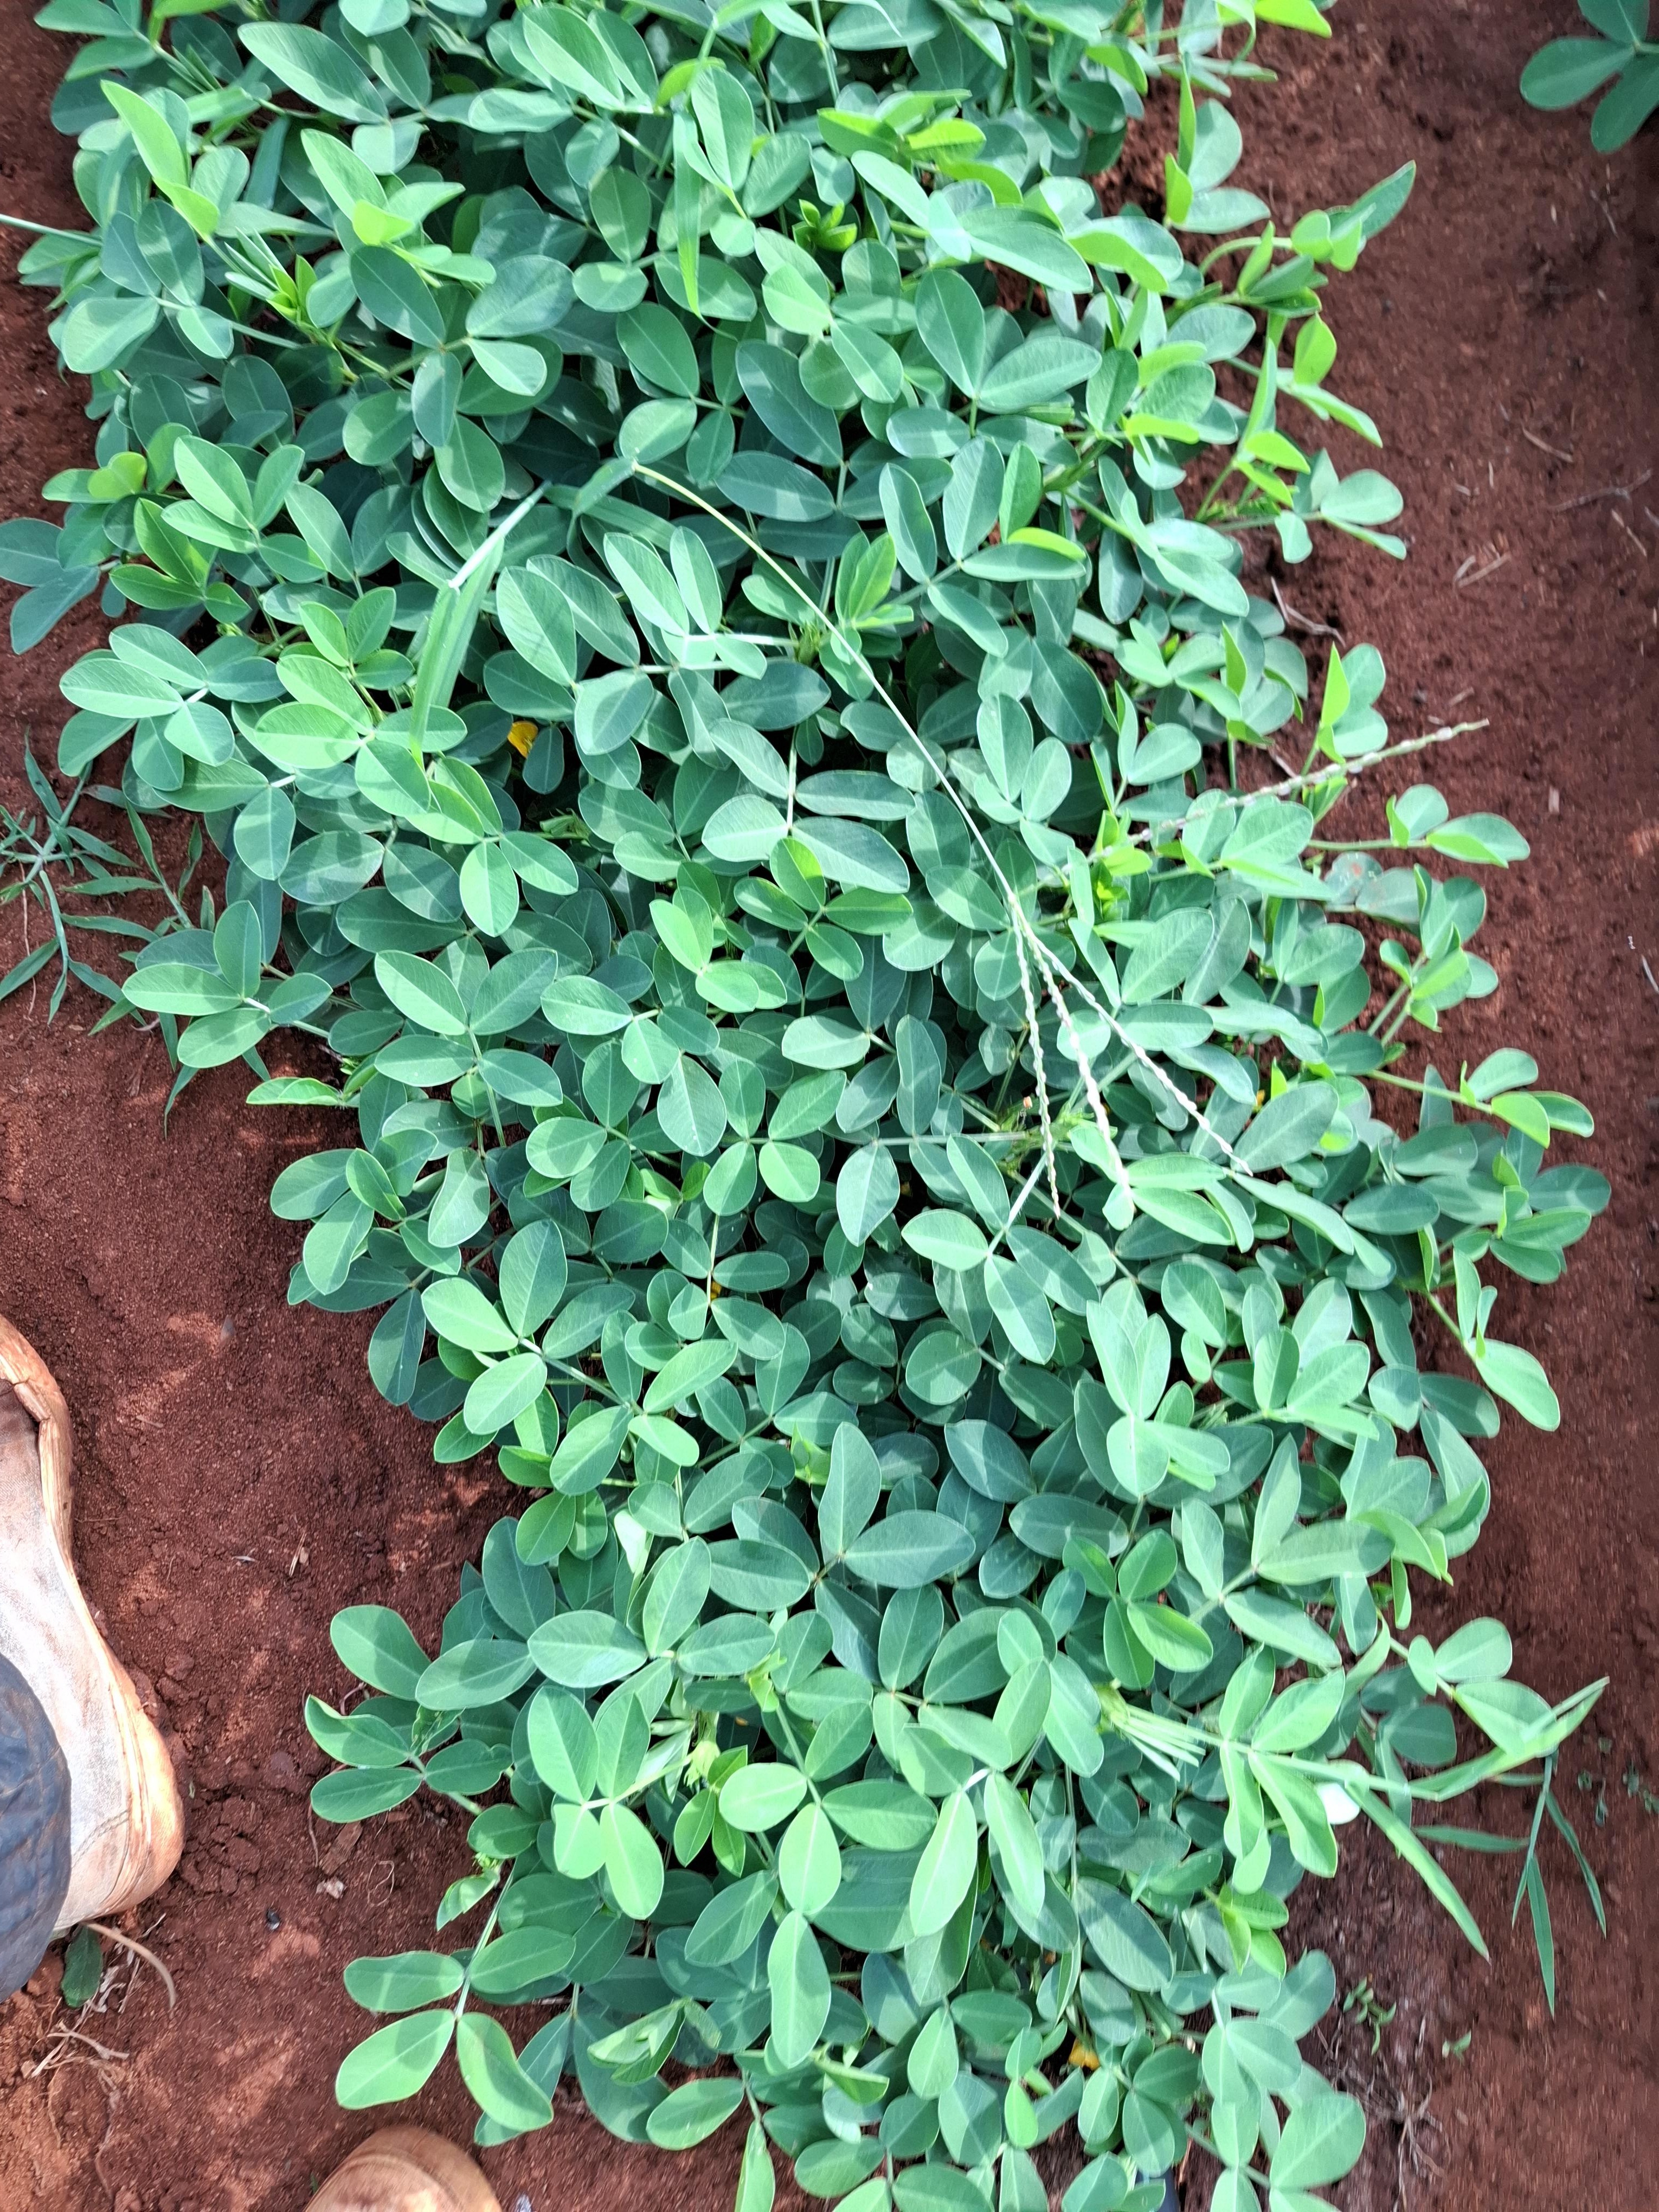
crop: groundnut
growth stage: flowering
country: Kenya
